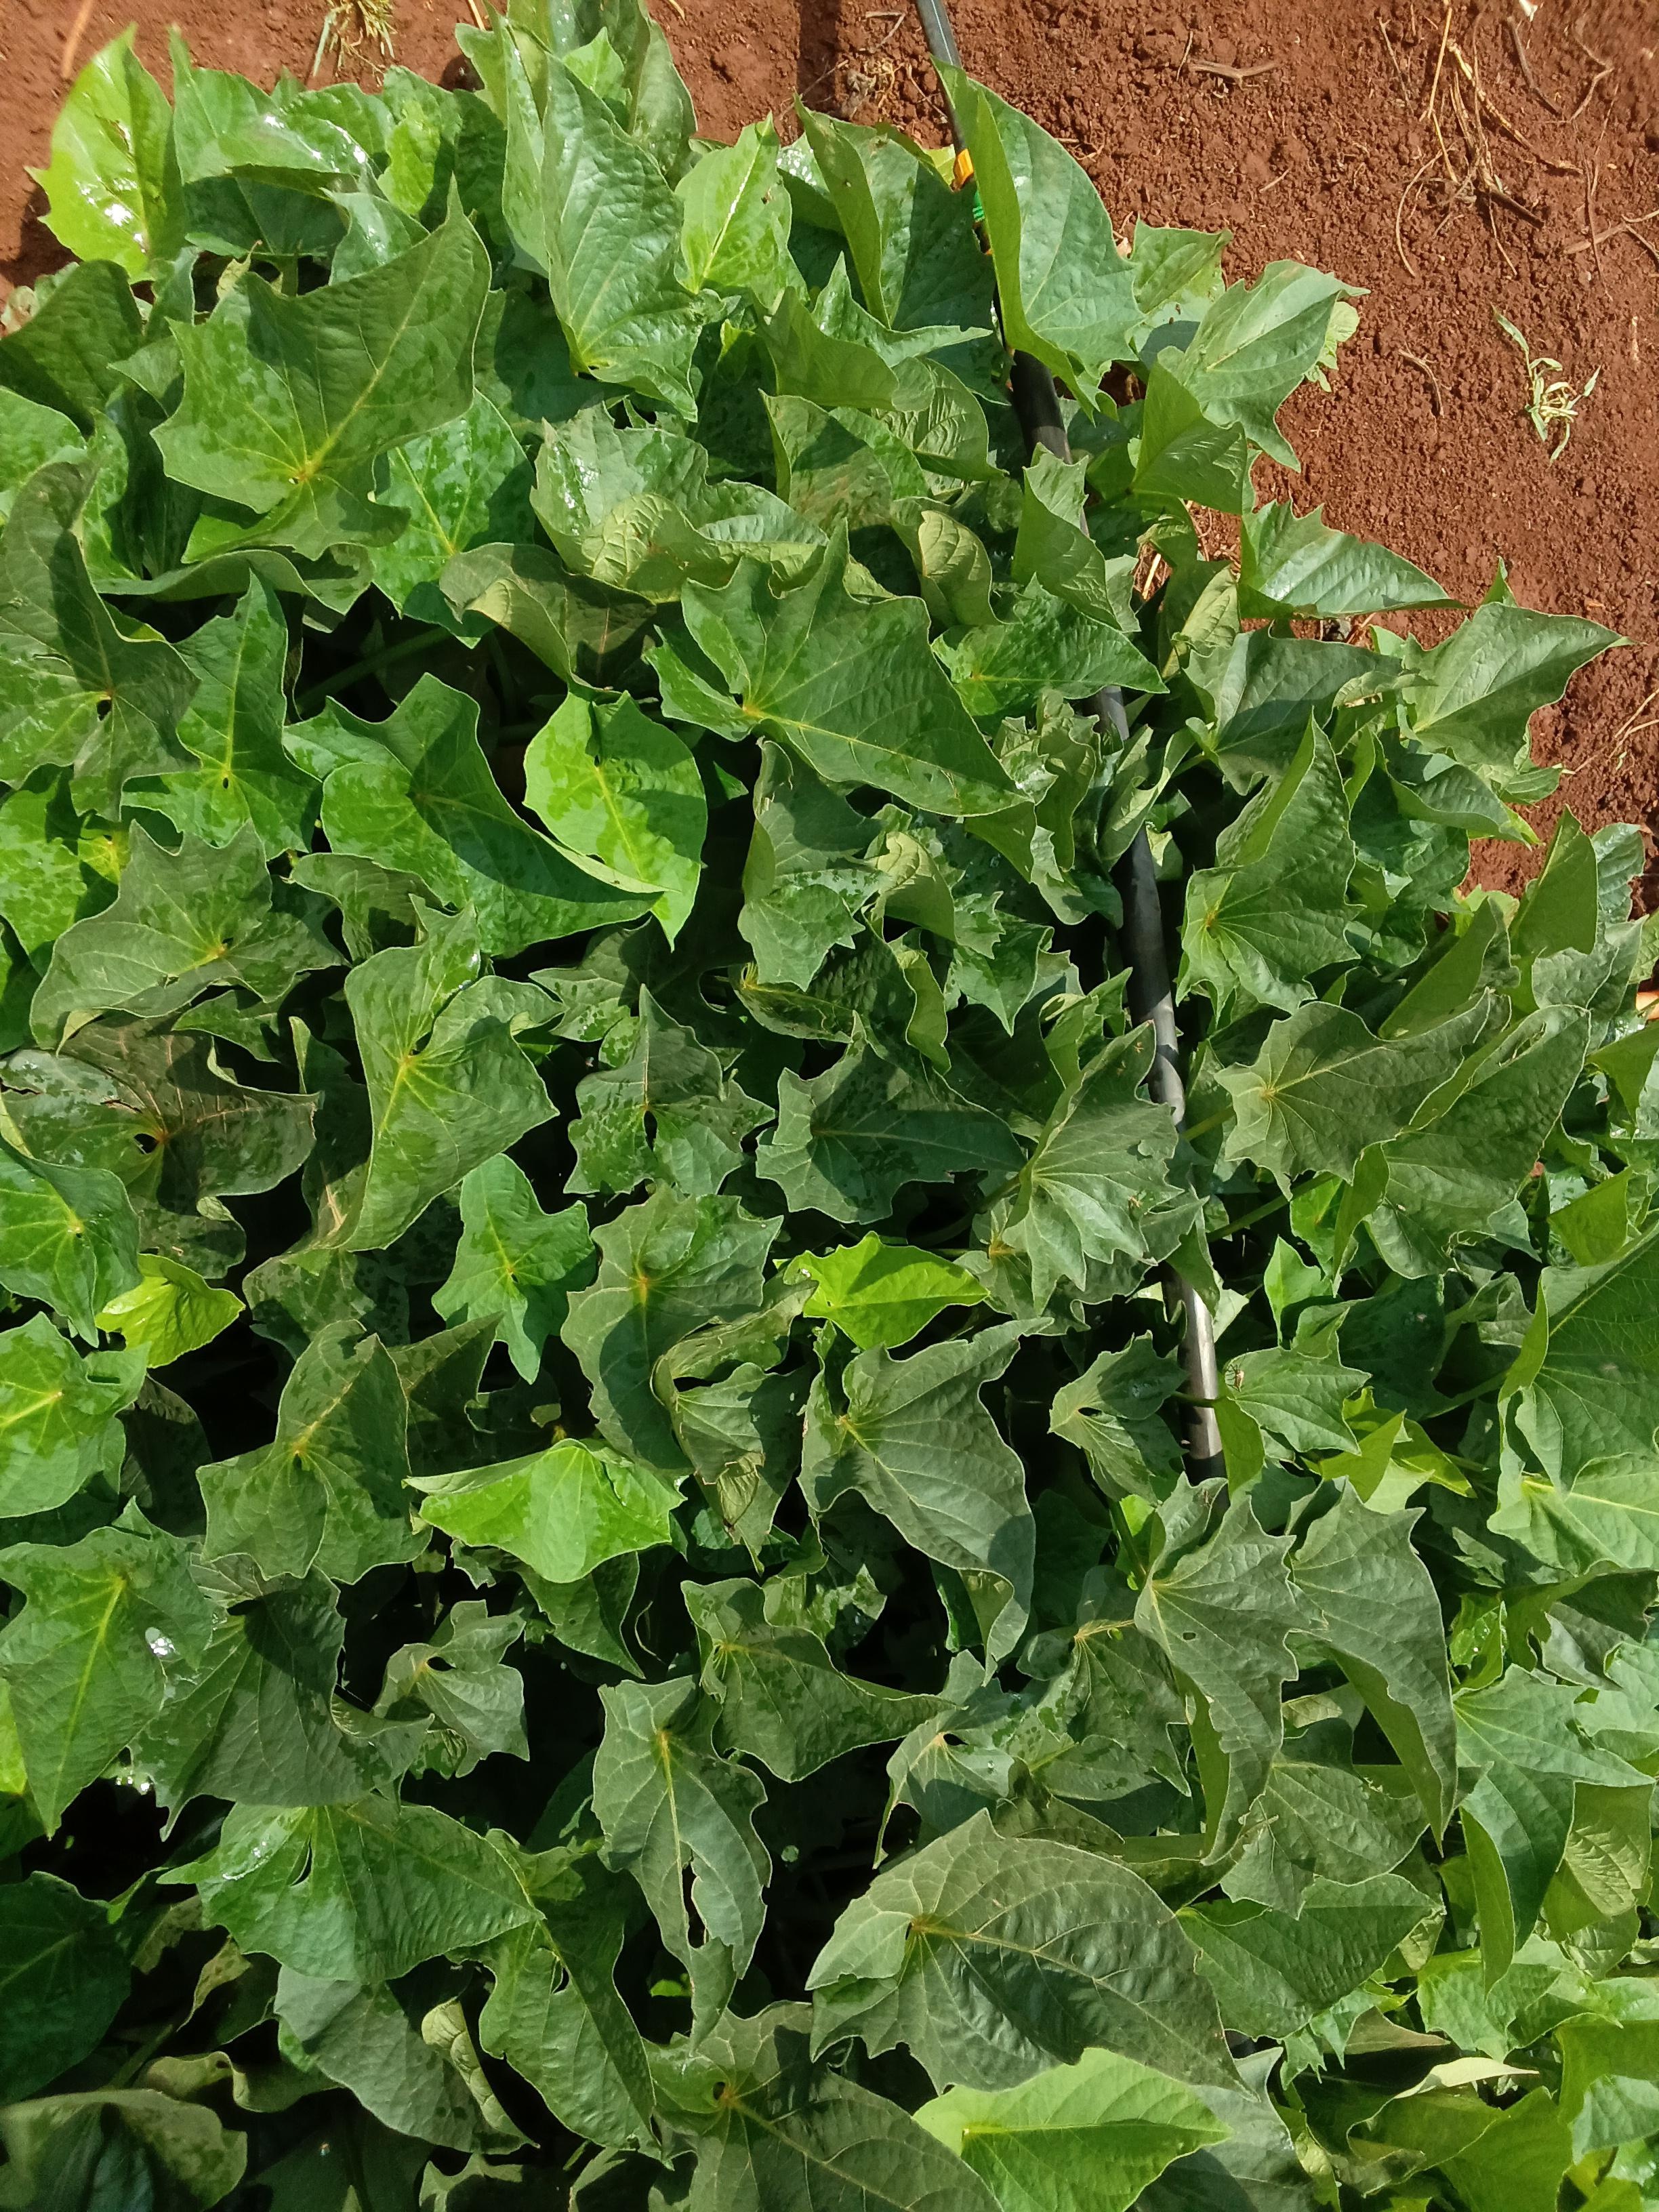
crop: sweet potato
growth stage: vegetative
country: Kenya
